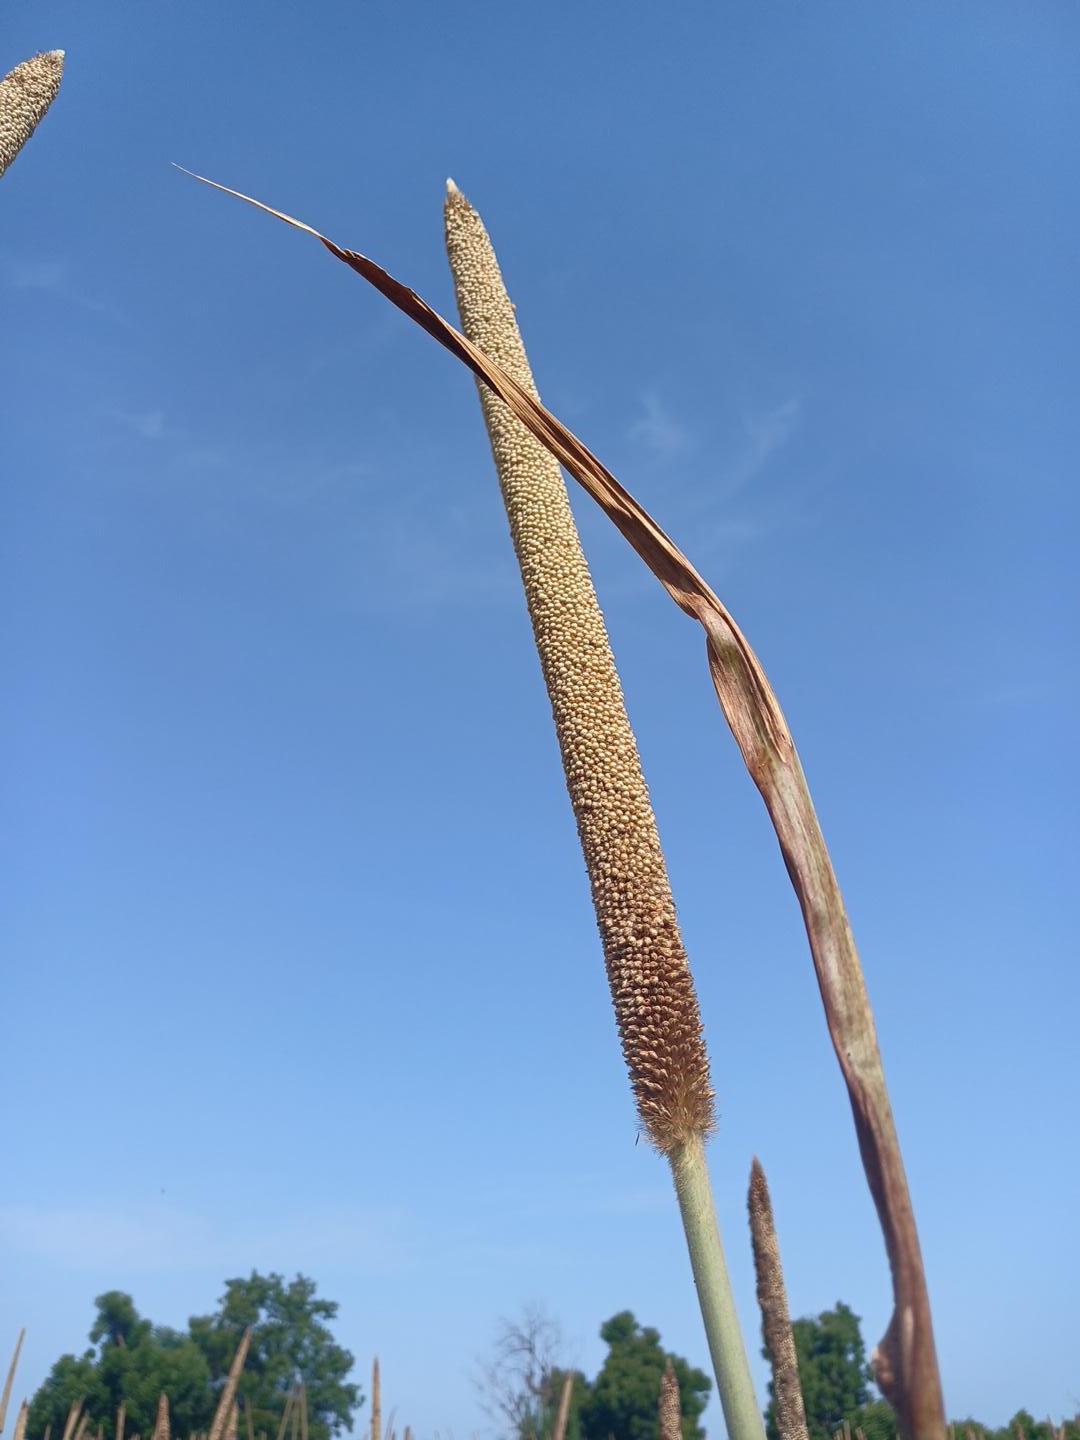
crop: pearl millet
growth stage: maturity
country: Senegal
